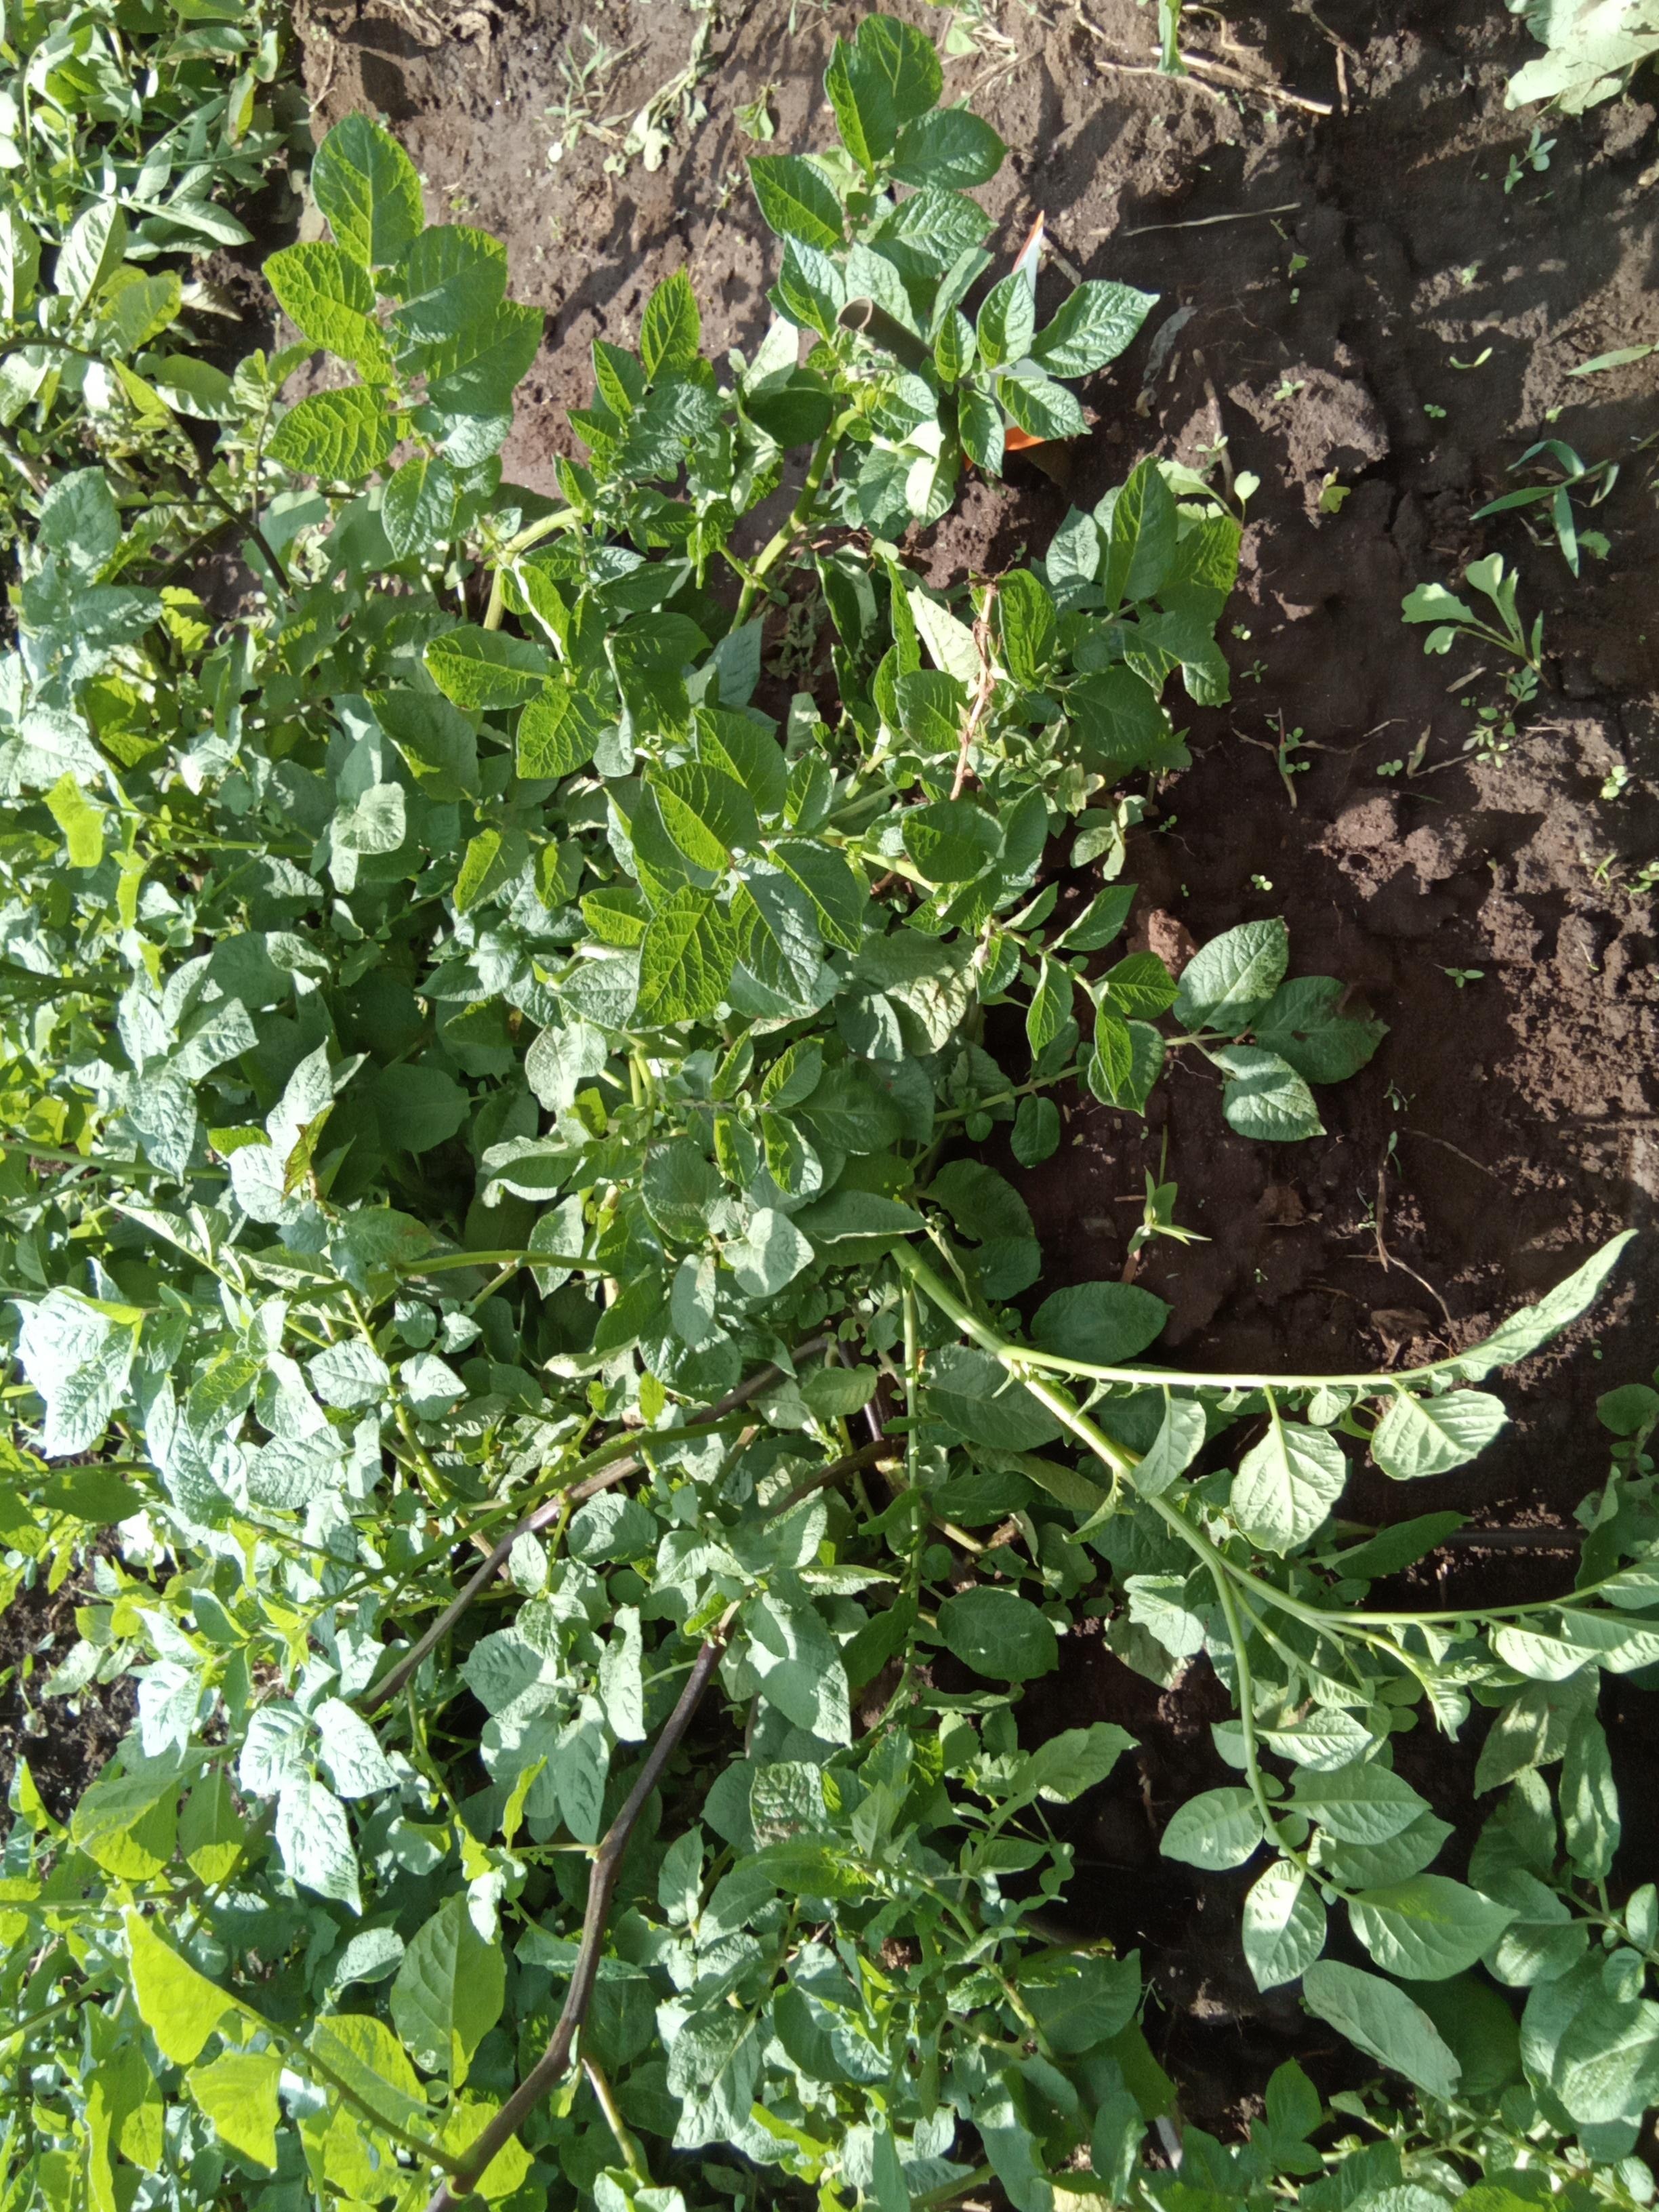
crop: potato
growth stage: vegetative
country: Kenya
